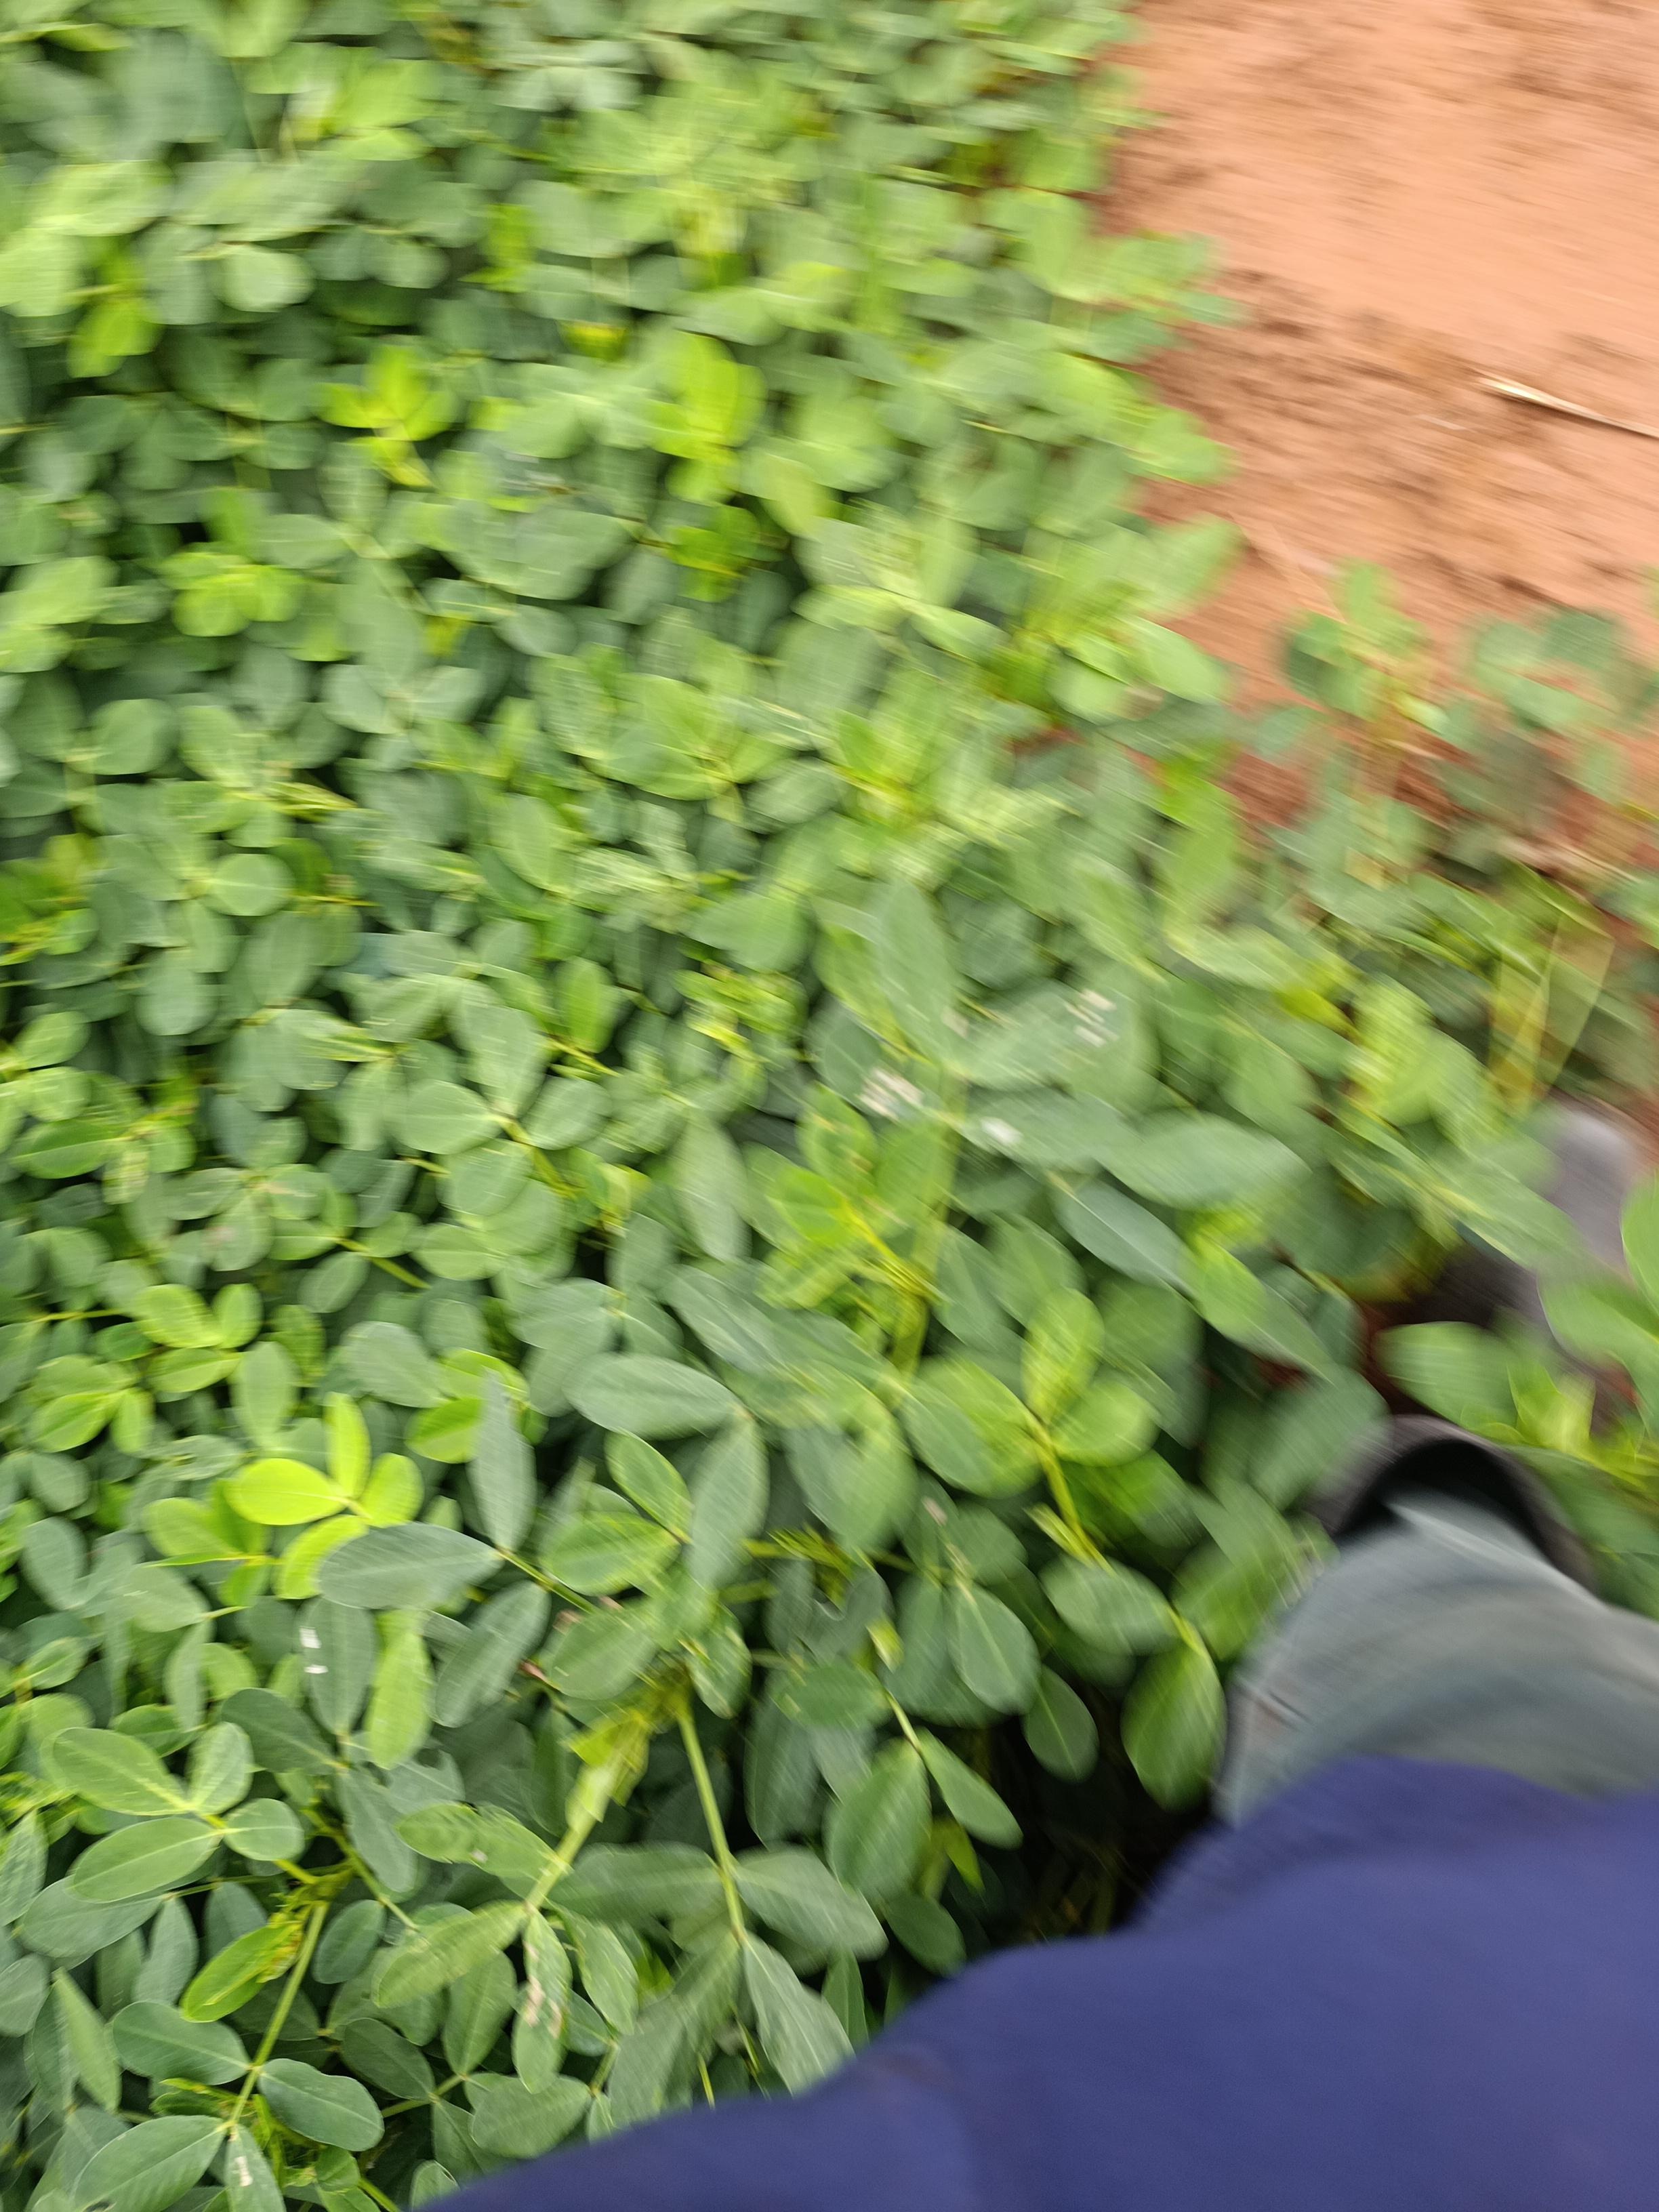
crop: groundnut
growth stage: pegging
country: Kenya
